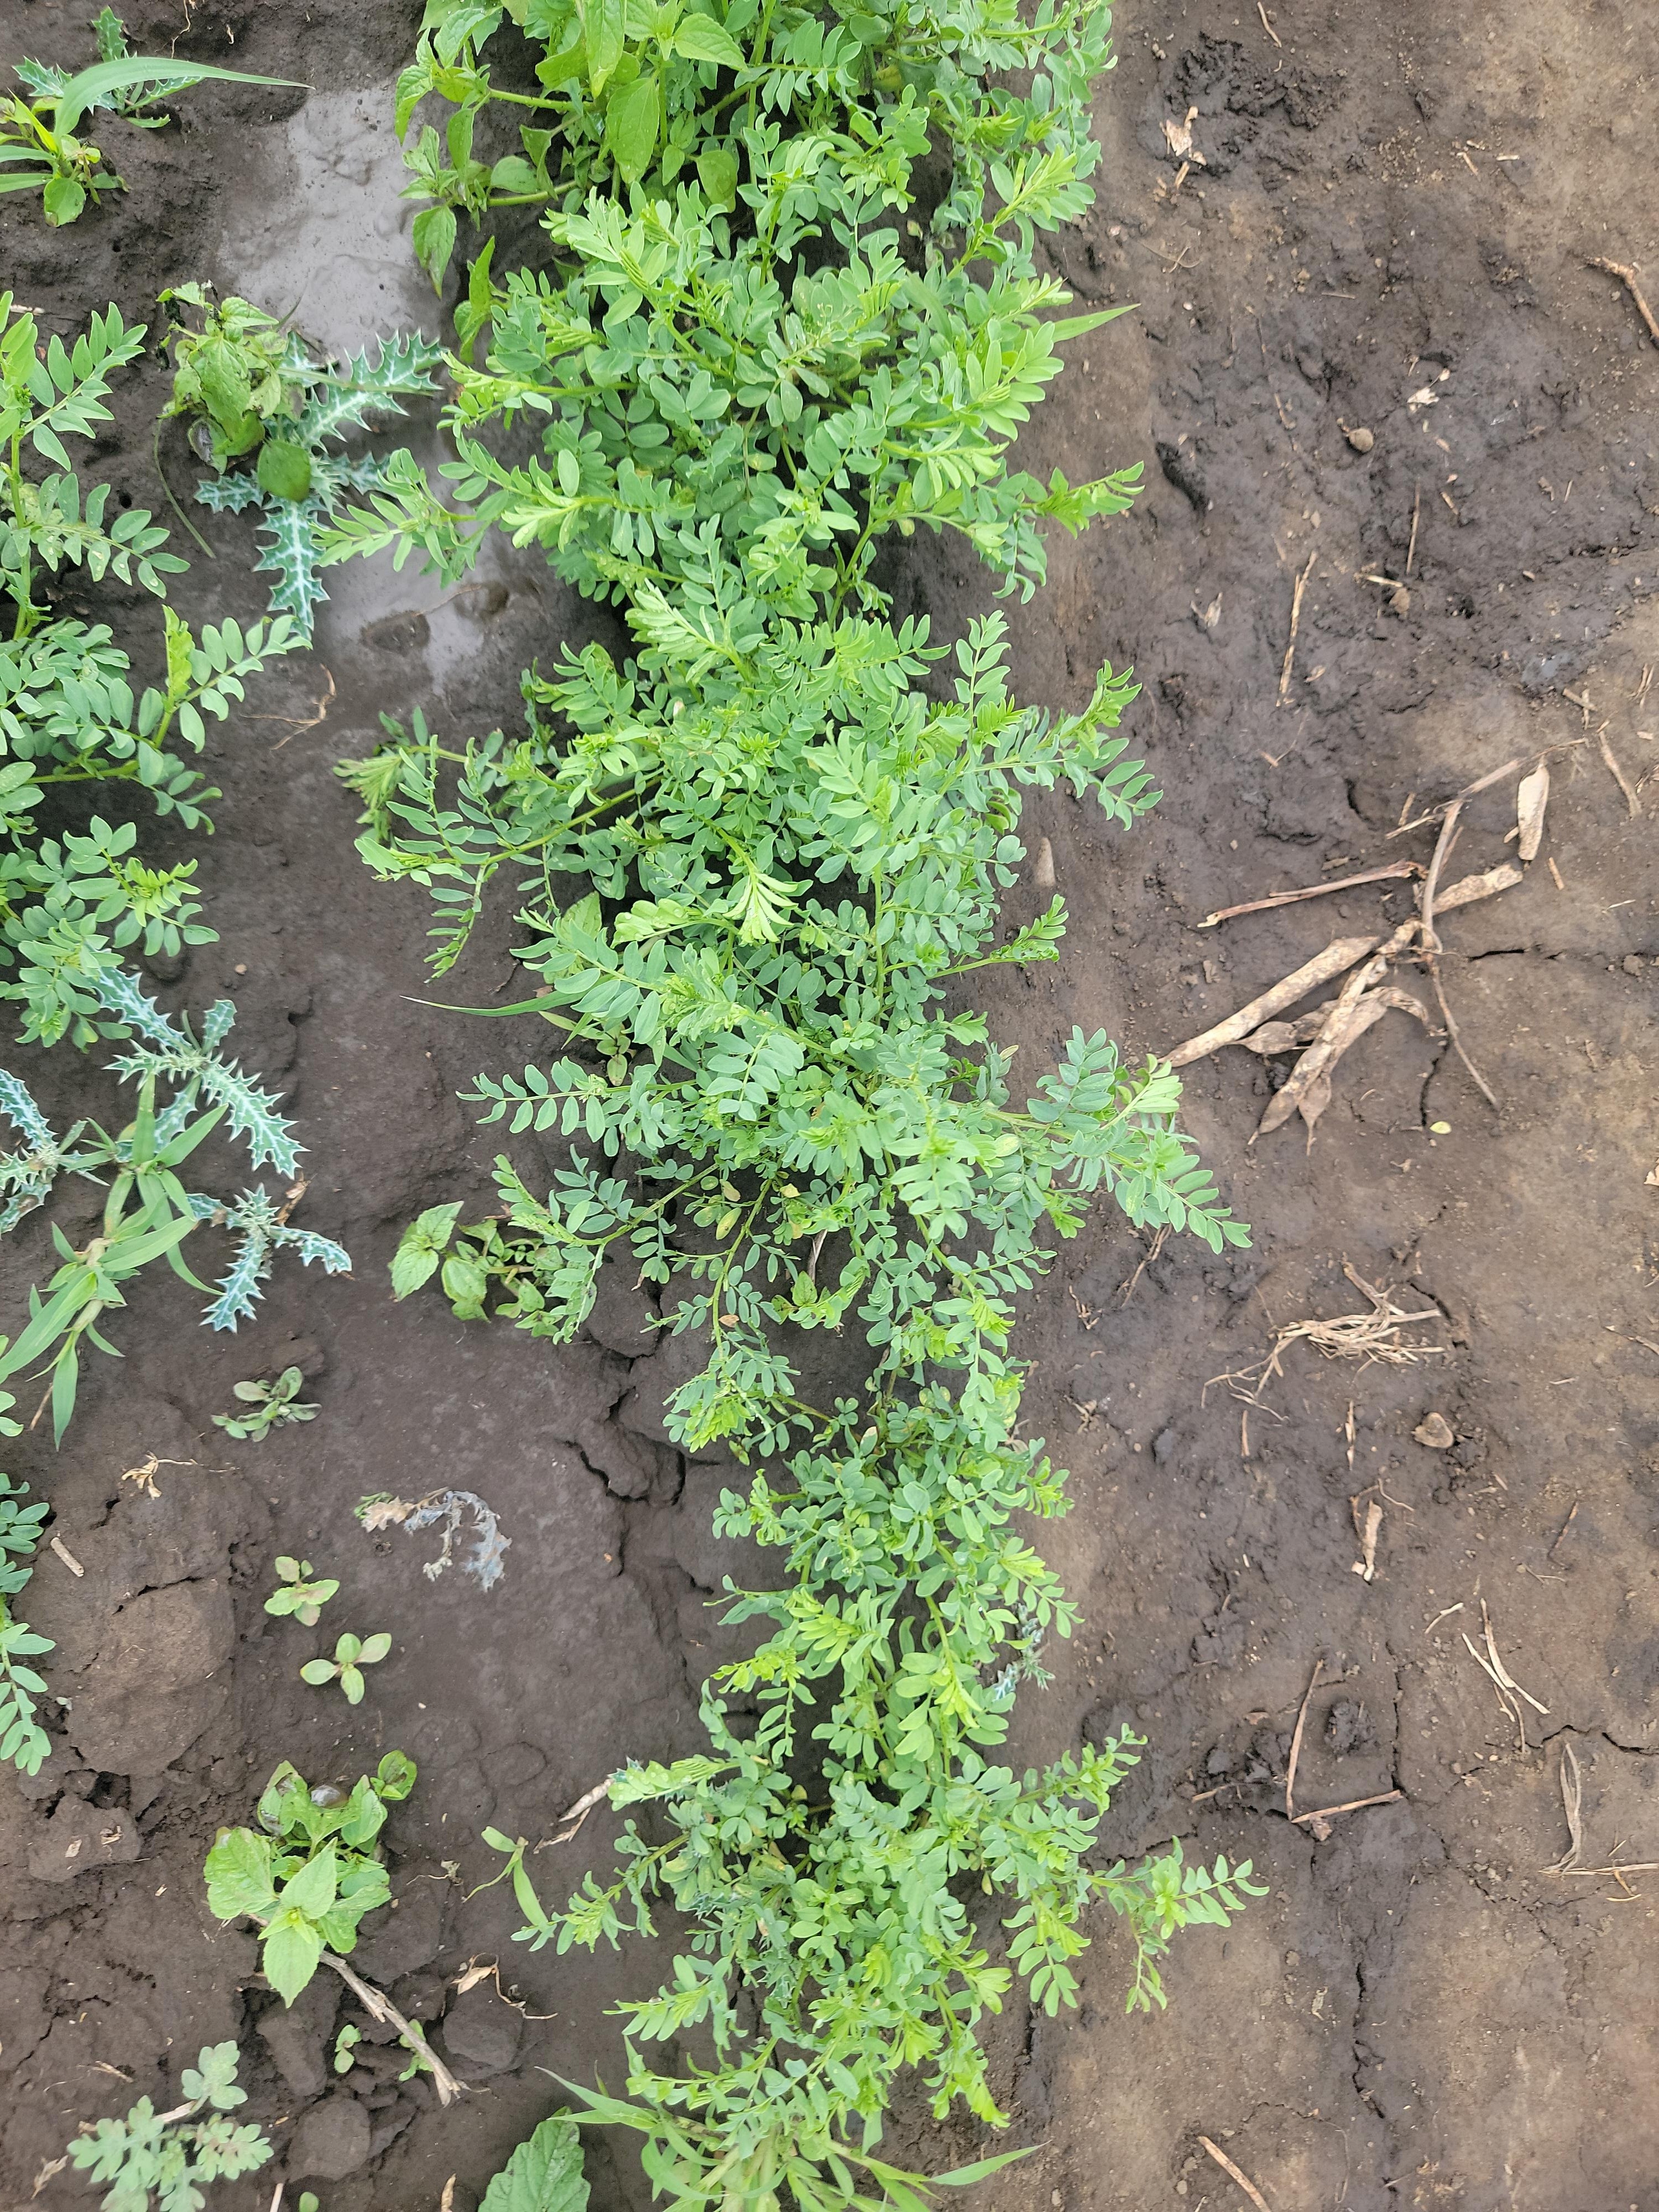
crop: lentil
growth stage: vegetative
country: Tanzania
